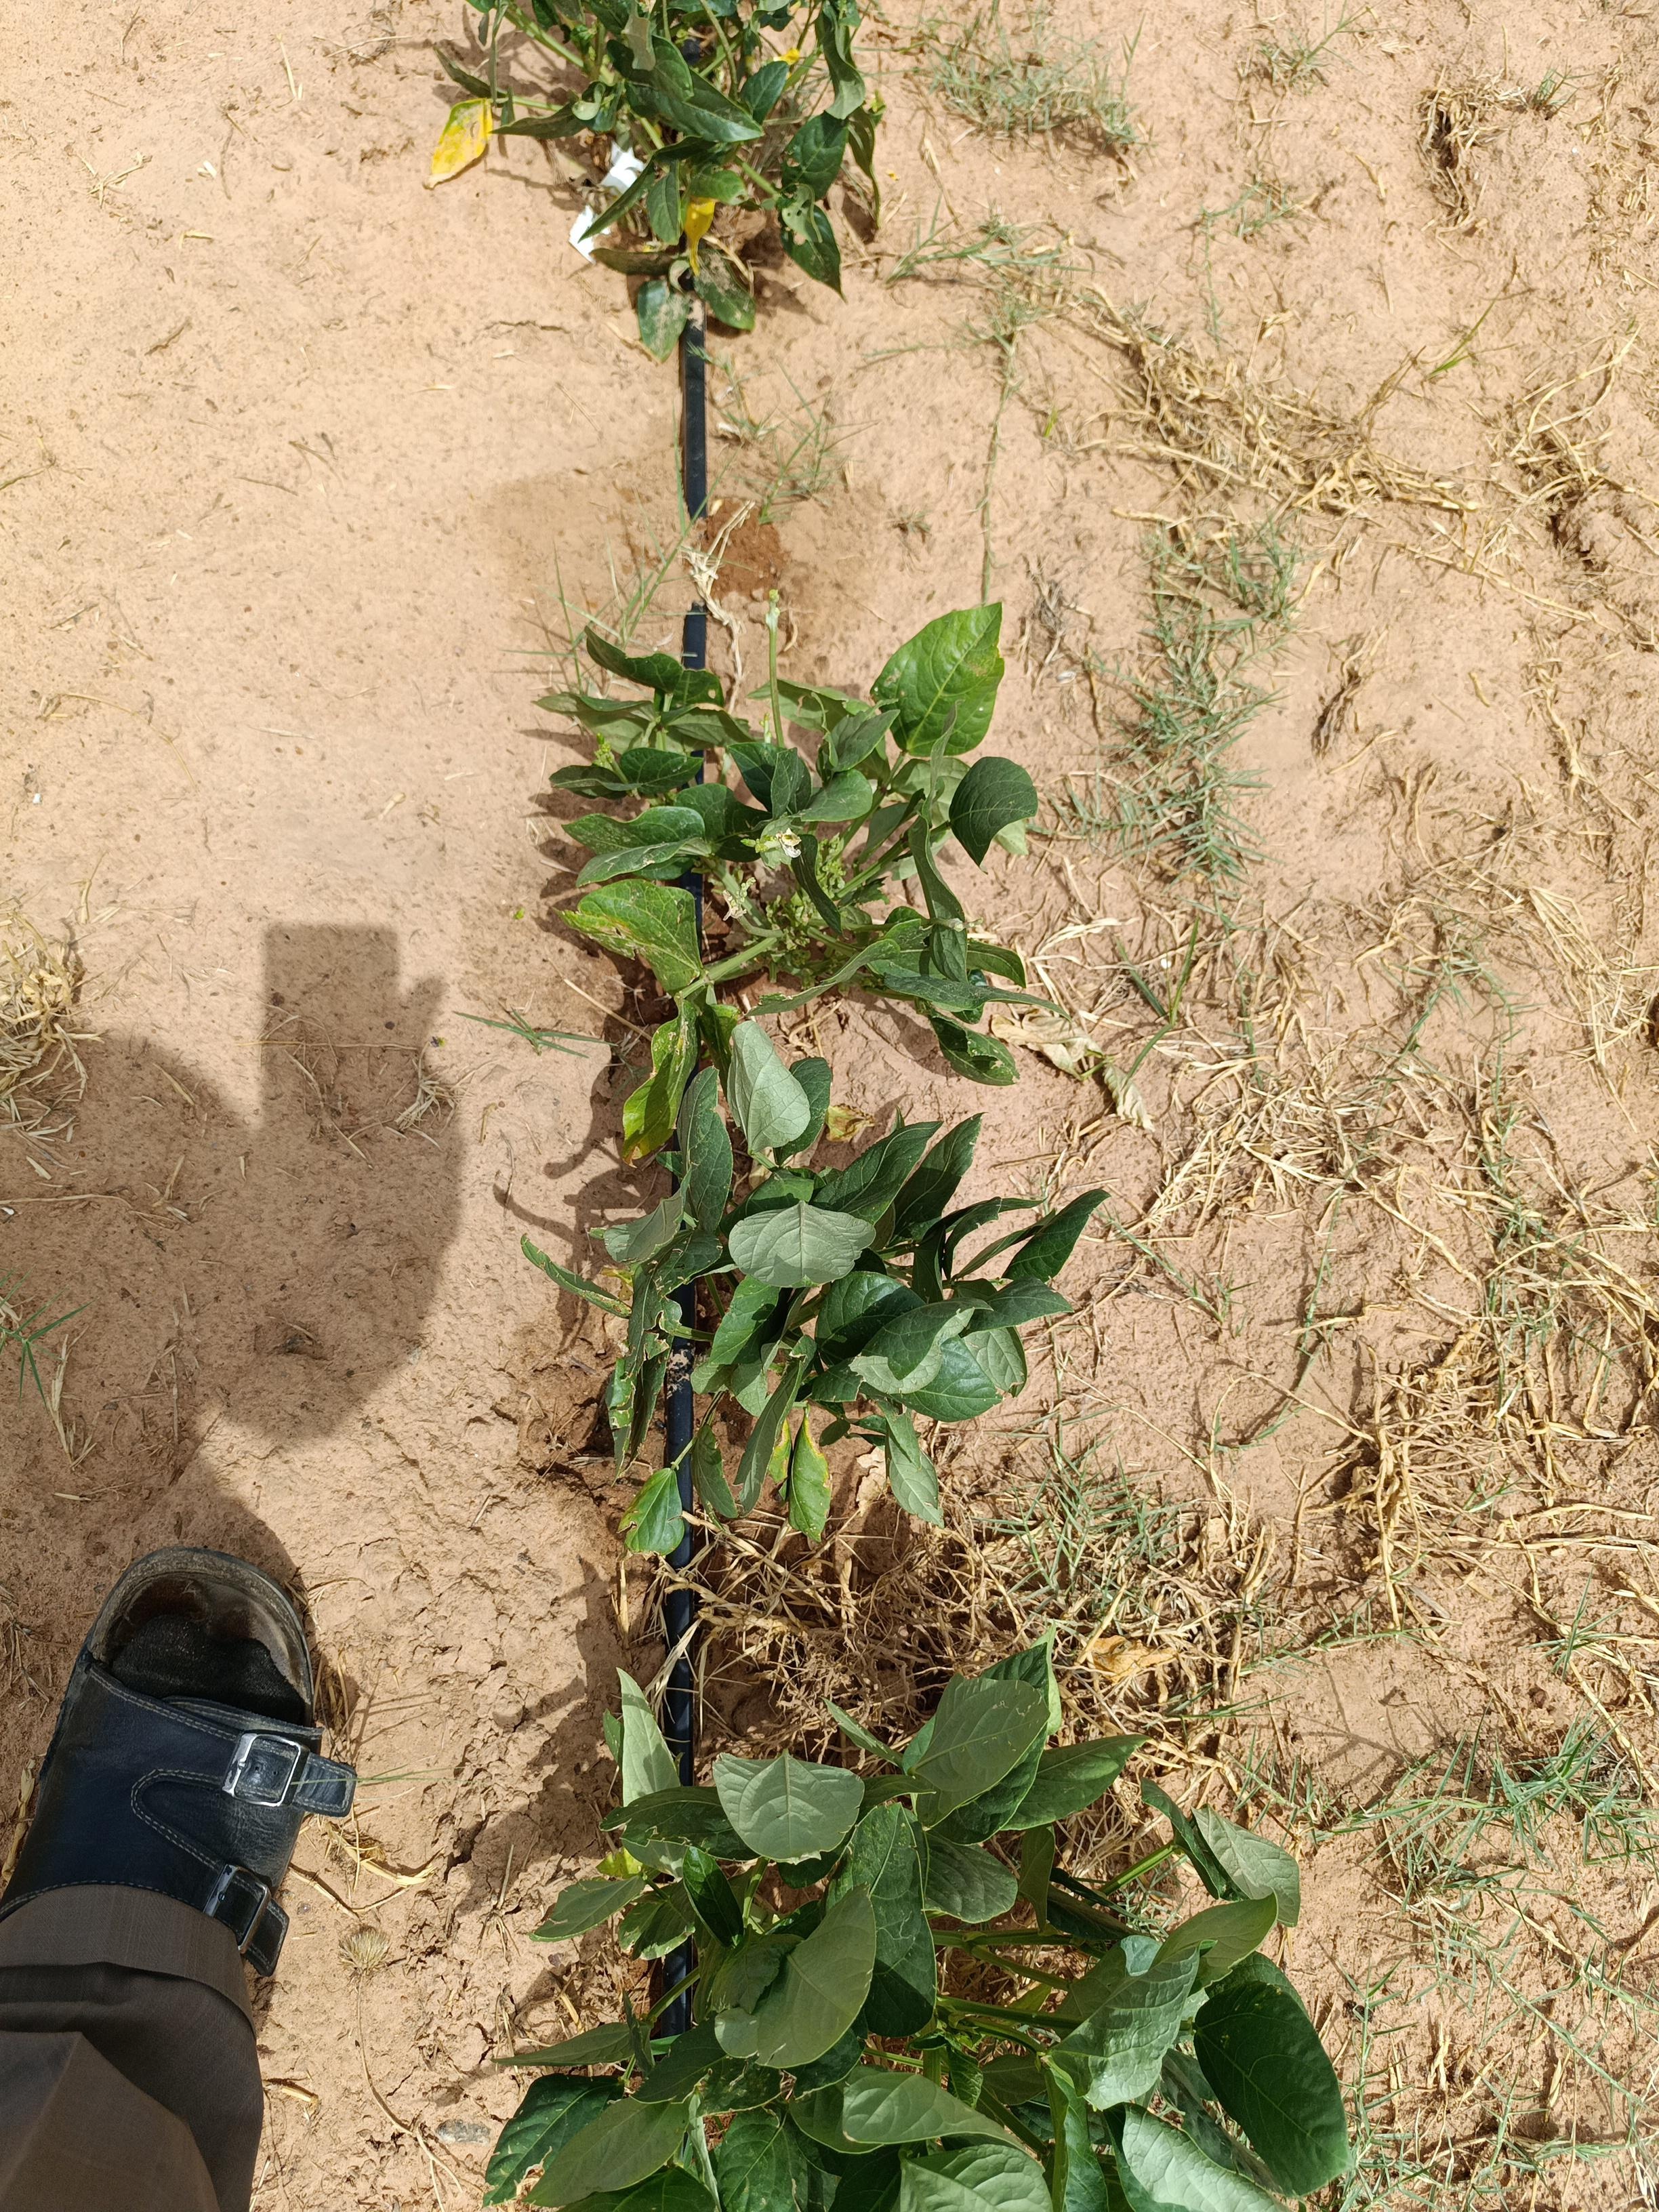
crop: cowpea
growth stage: flowering
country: Nigeria
